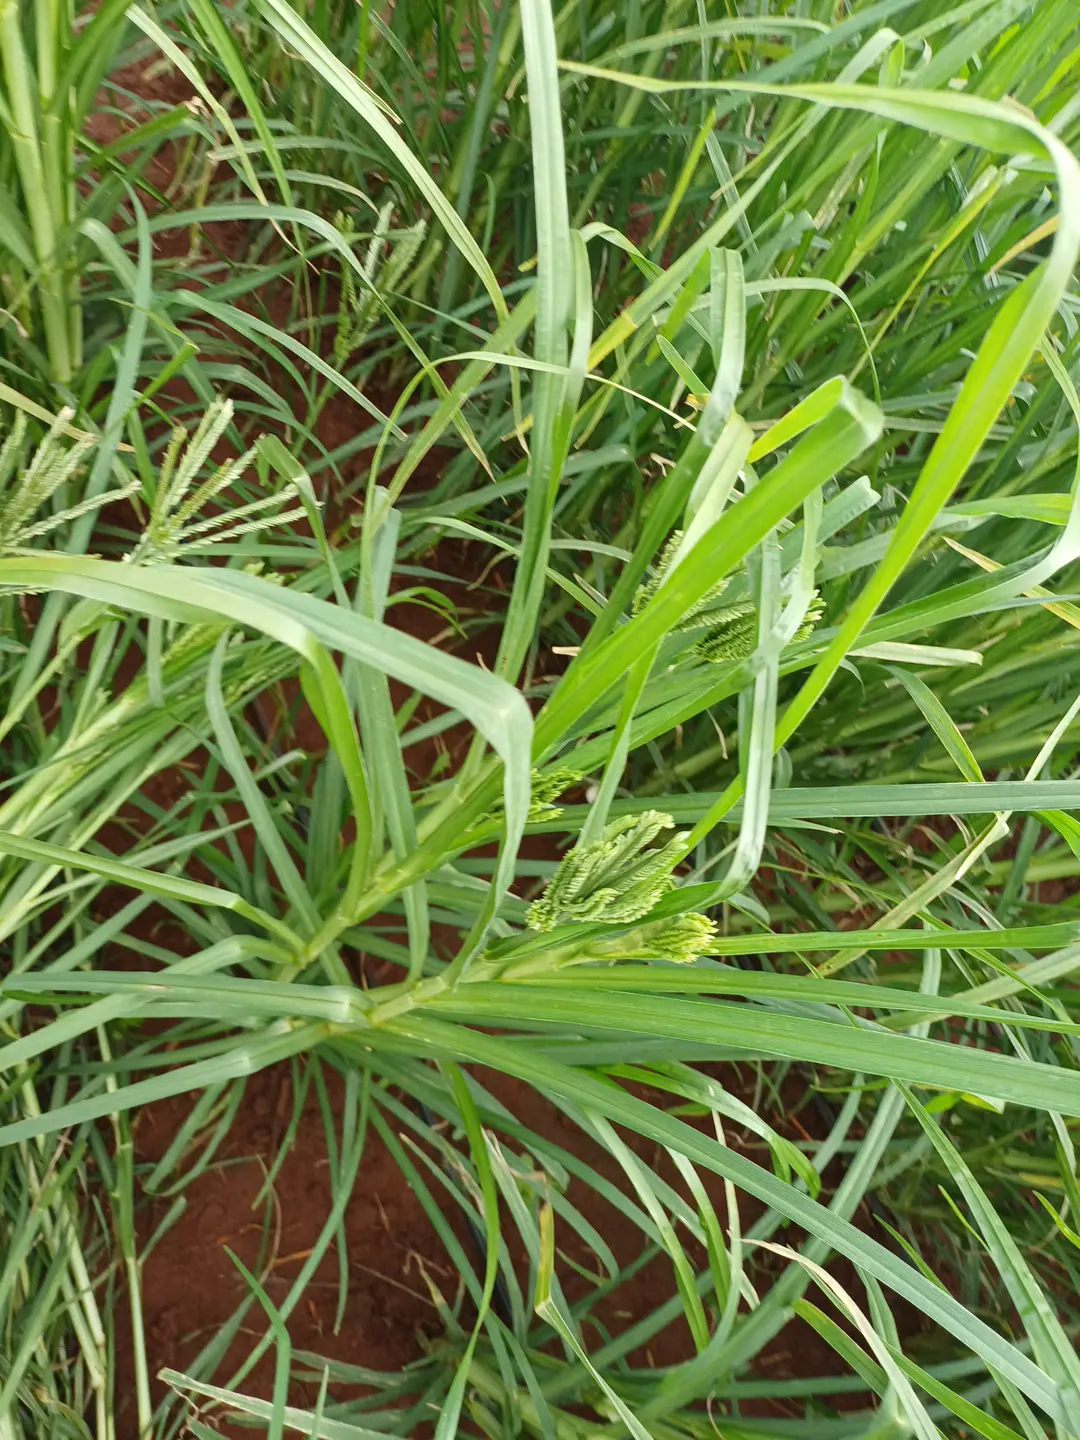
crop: finger millet
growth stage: flowering
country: Kenya
